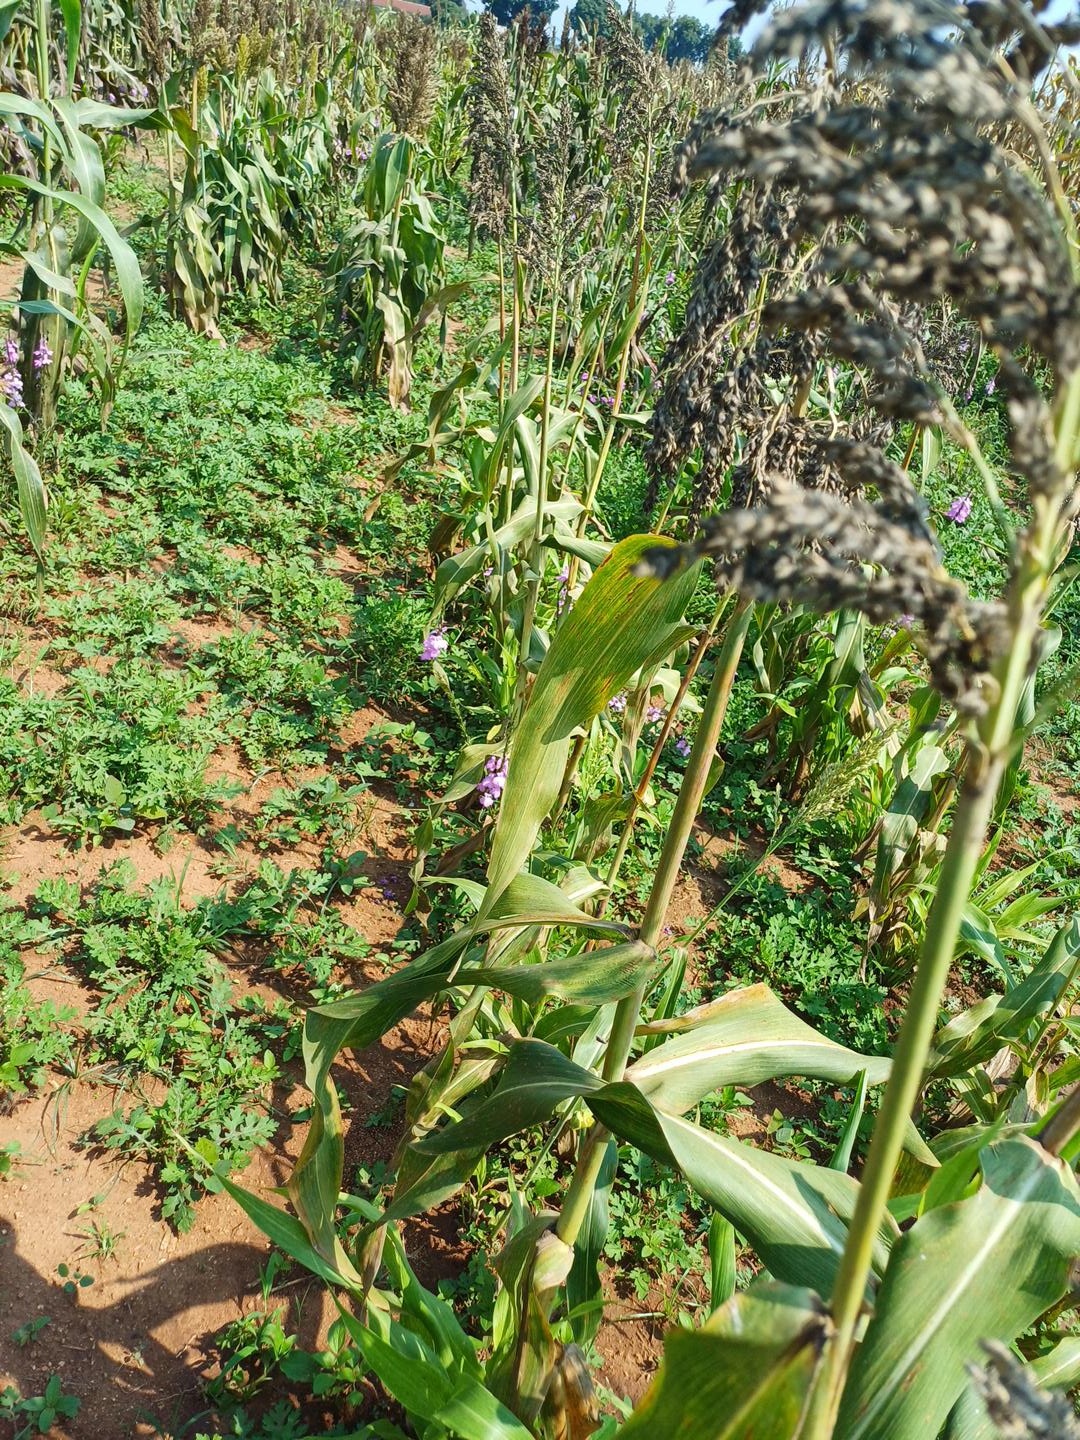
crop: sorghum
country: Kenya
